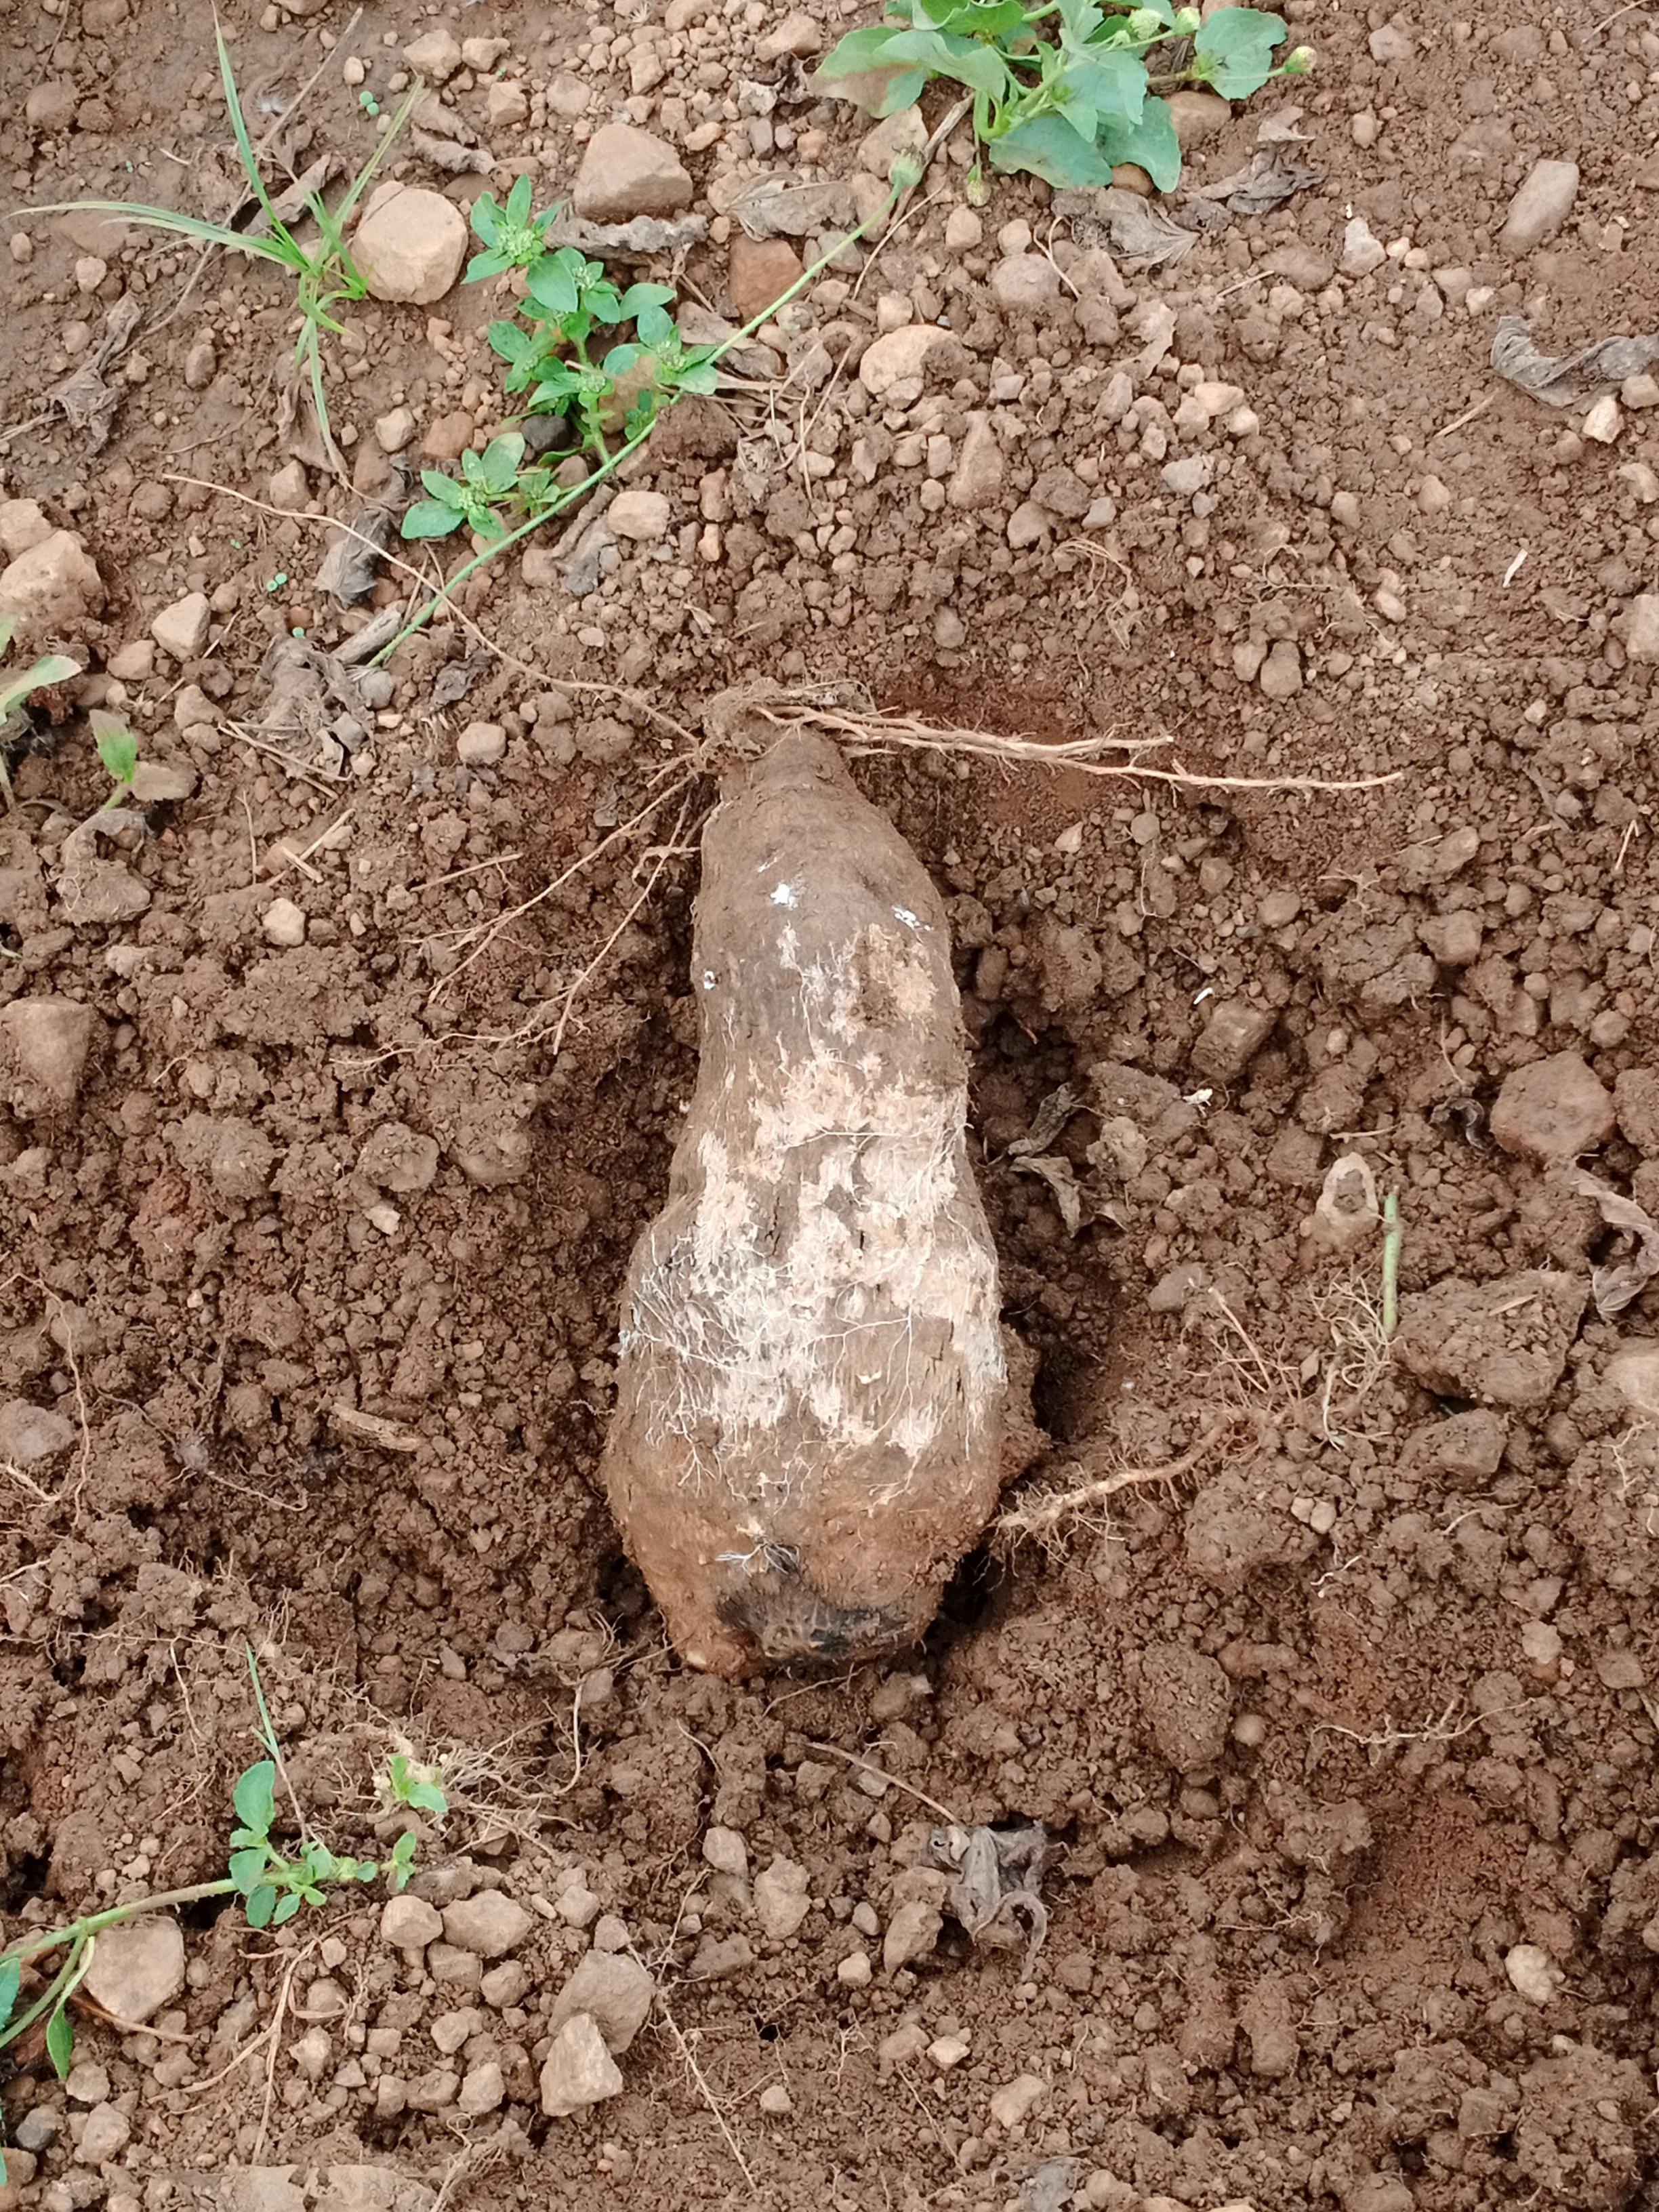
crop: yam
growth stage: harvest
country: Nigeria
